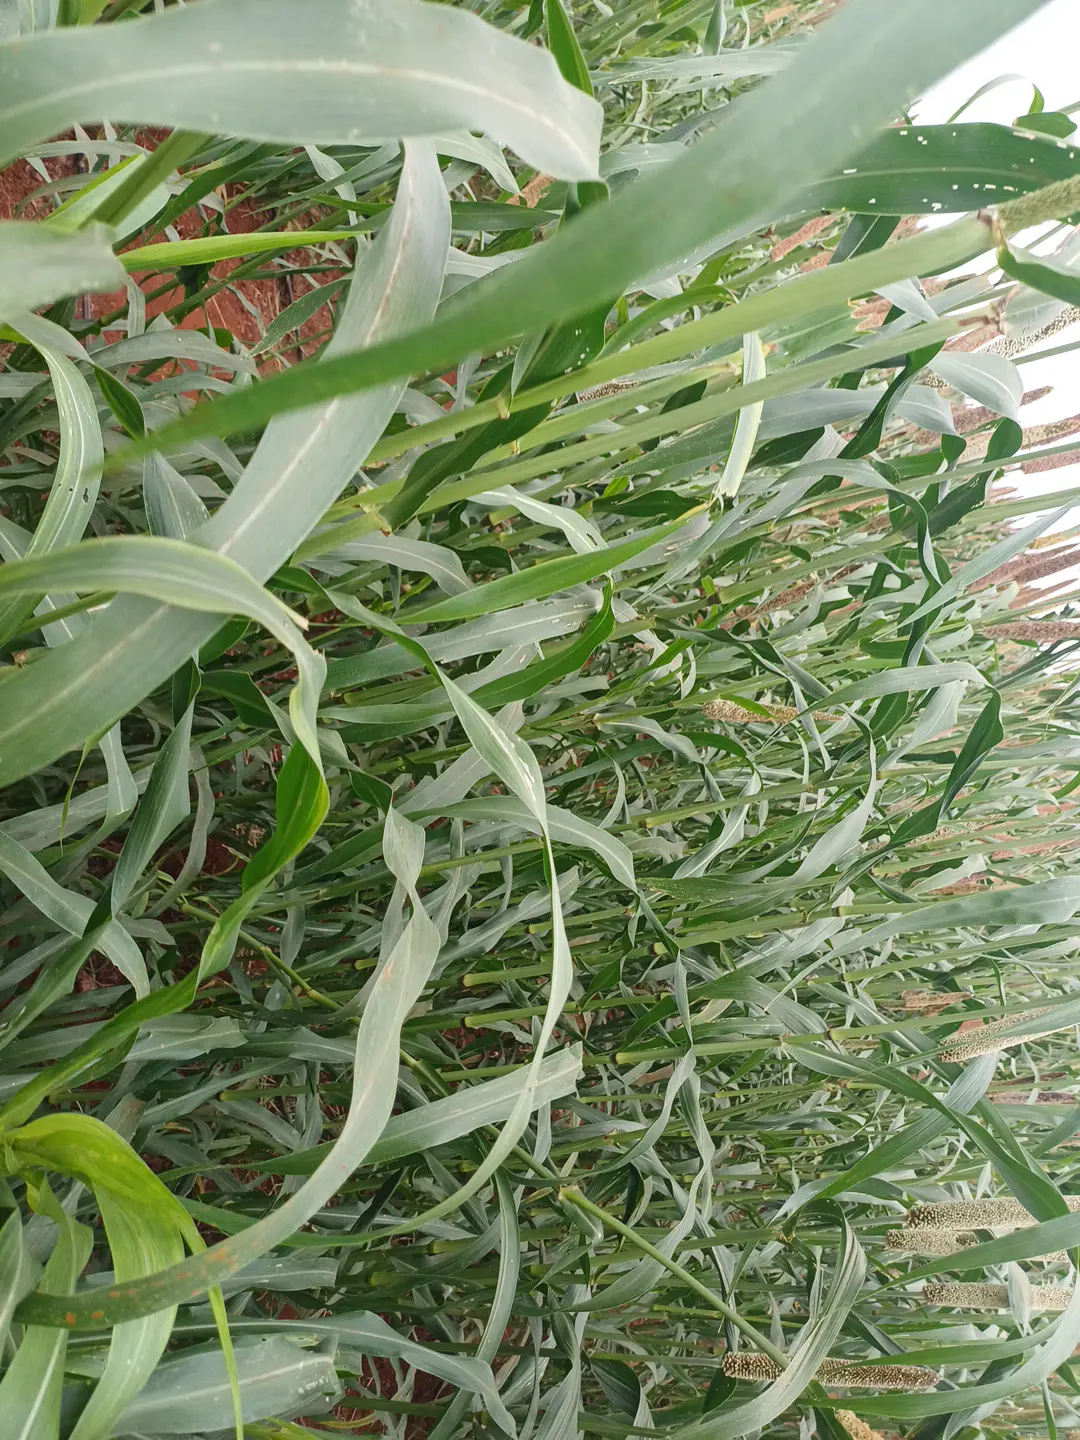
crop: pearl millet
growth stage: filling grain
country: Kenya
